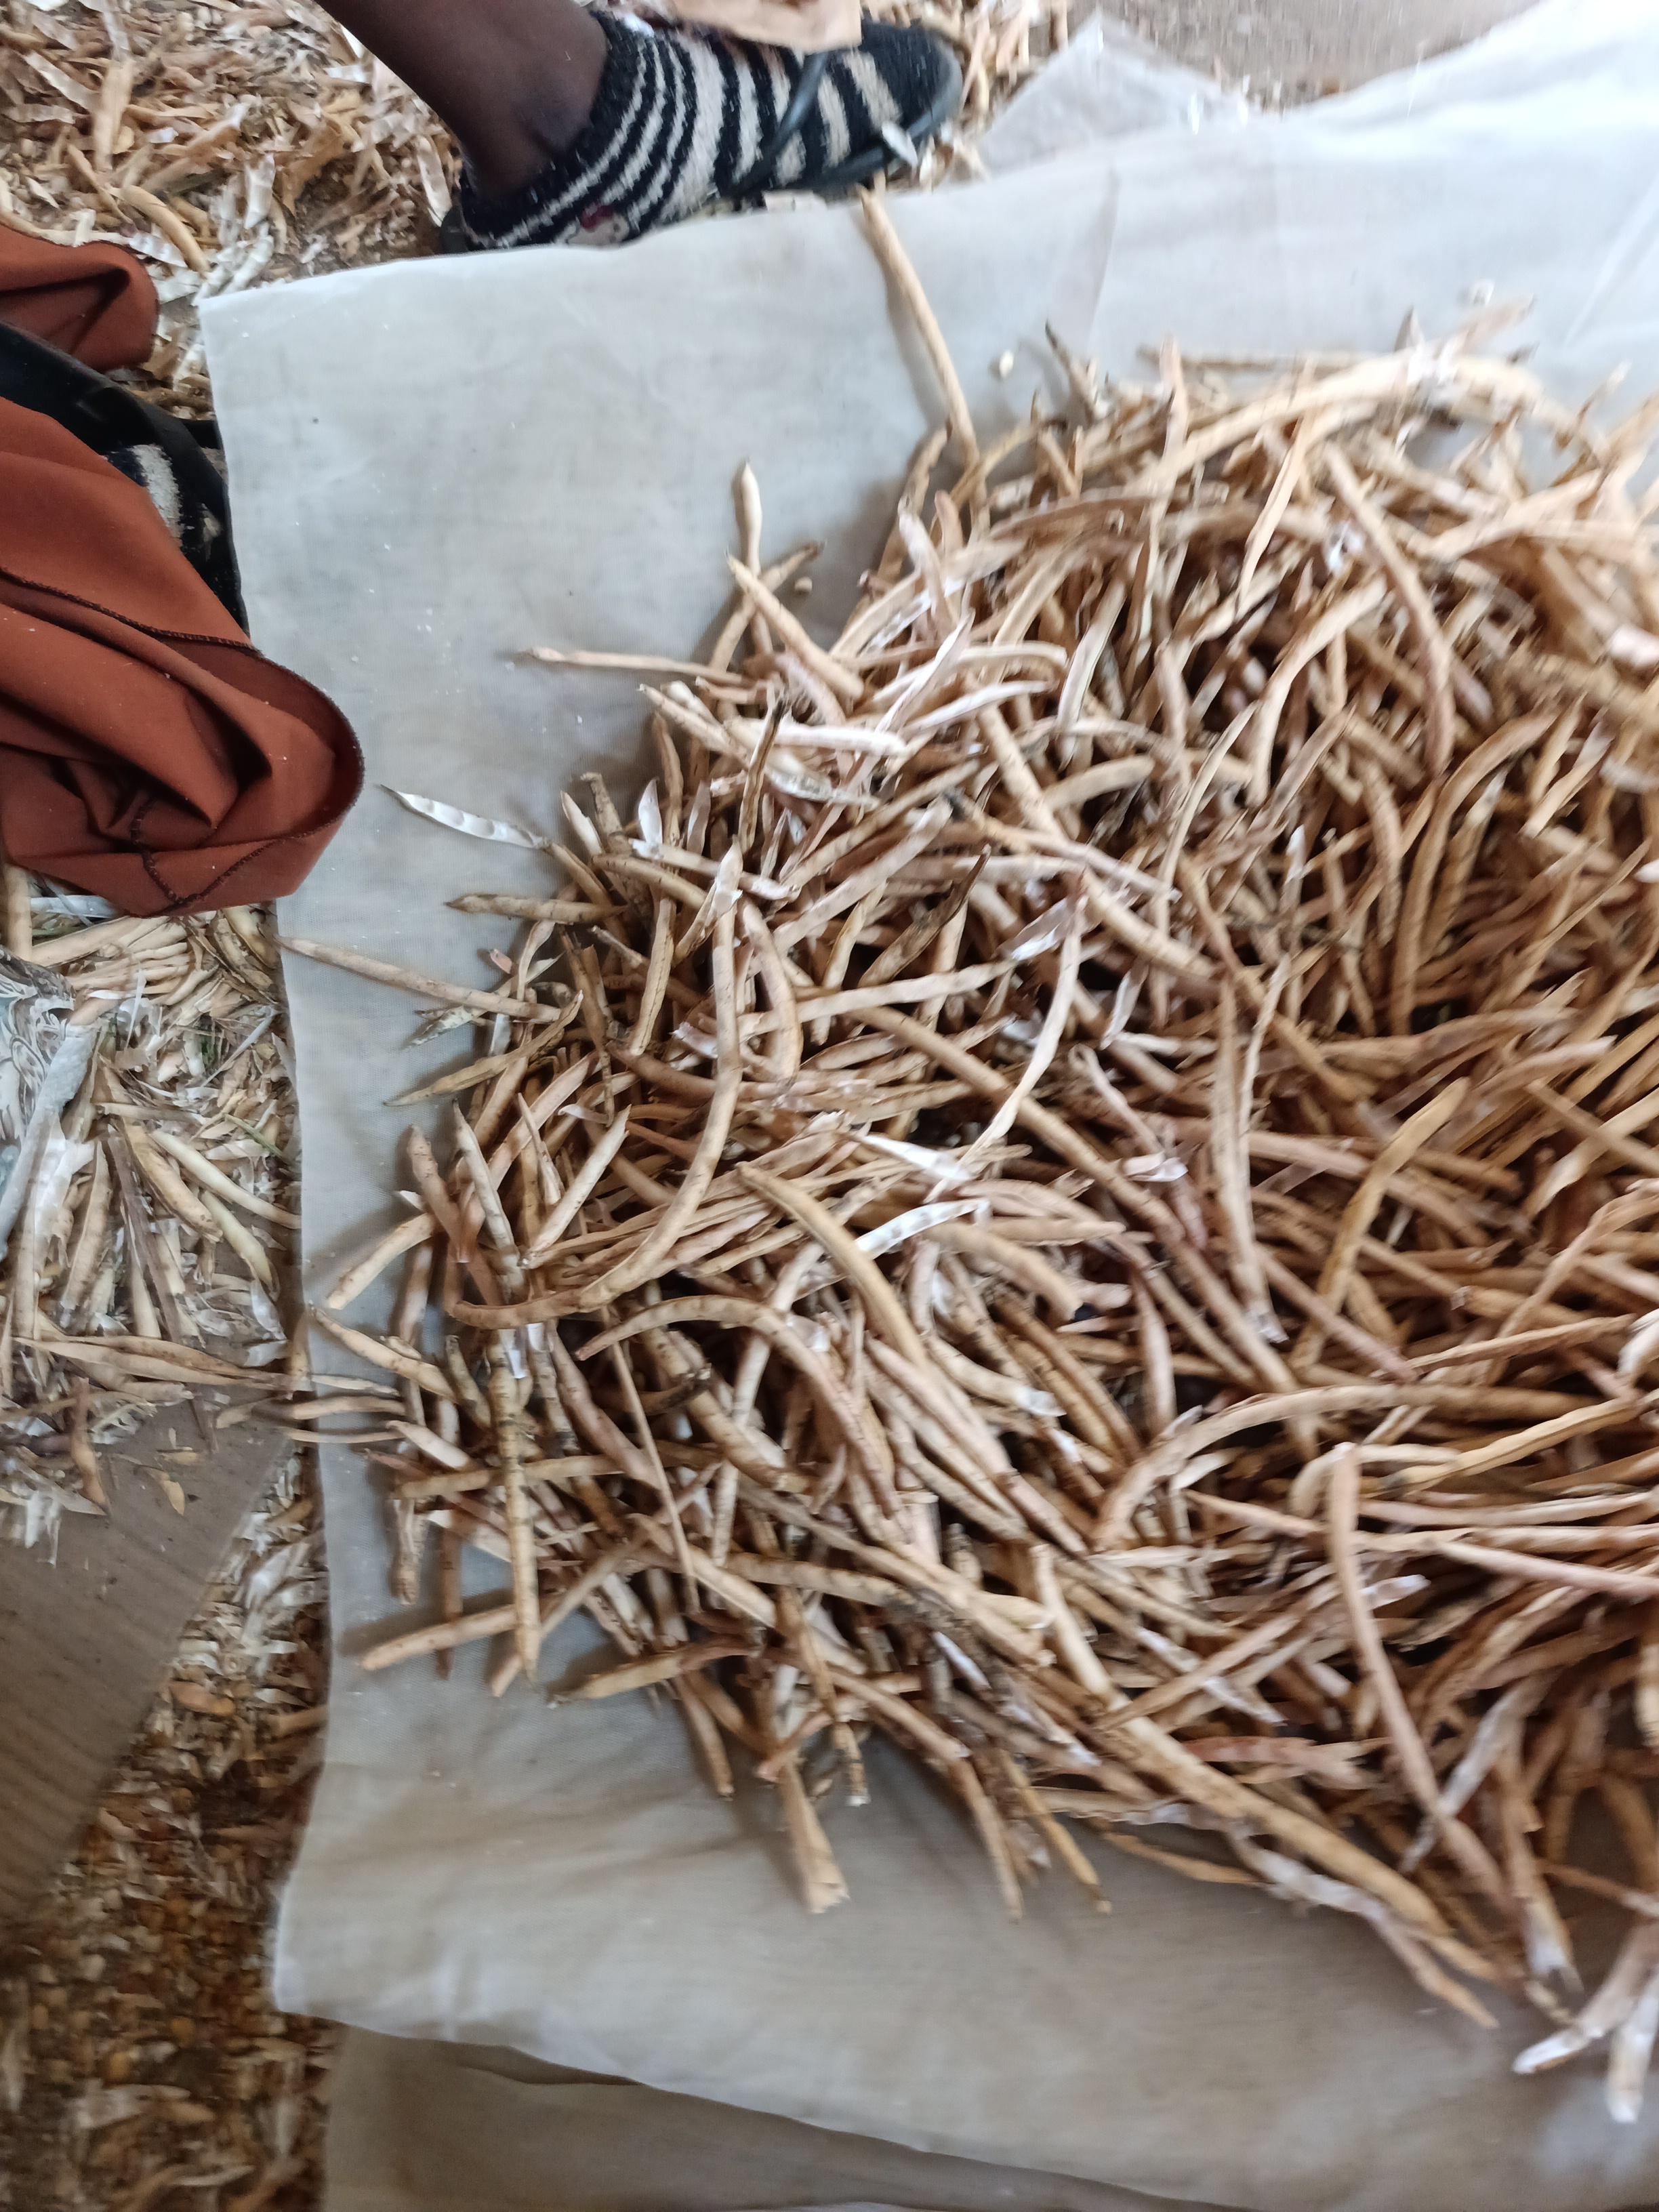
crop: cowpea
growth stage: harvest
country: Nigeria
